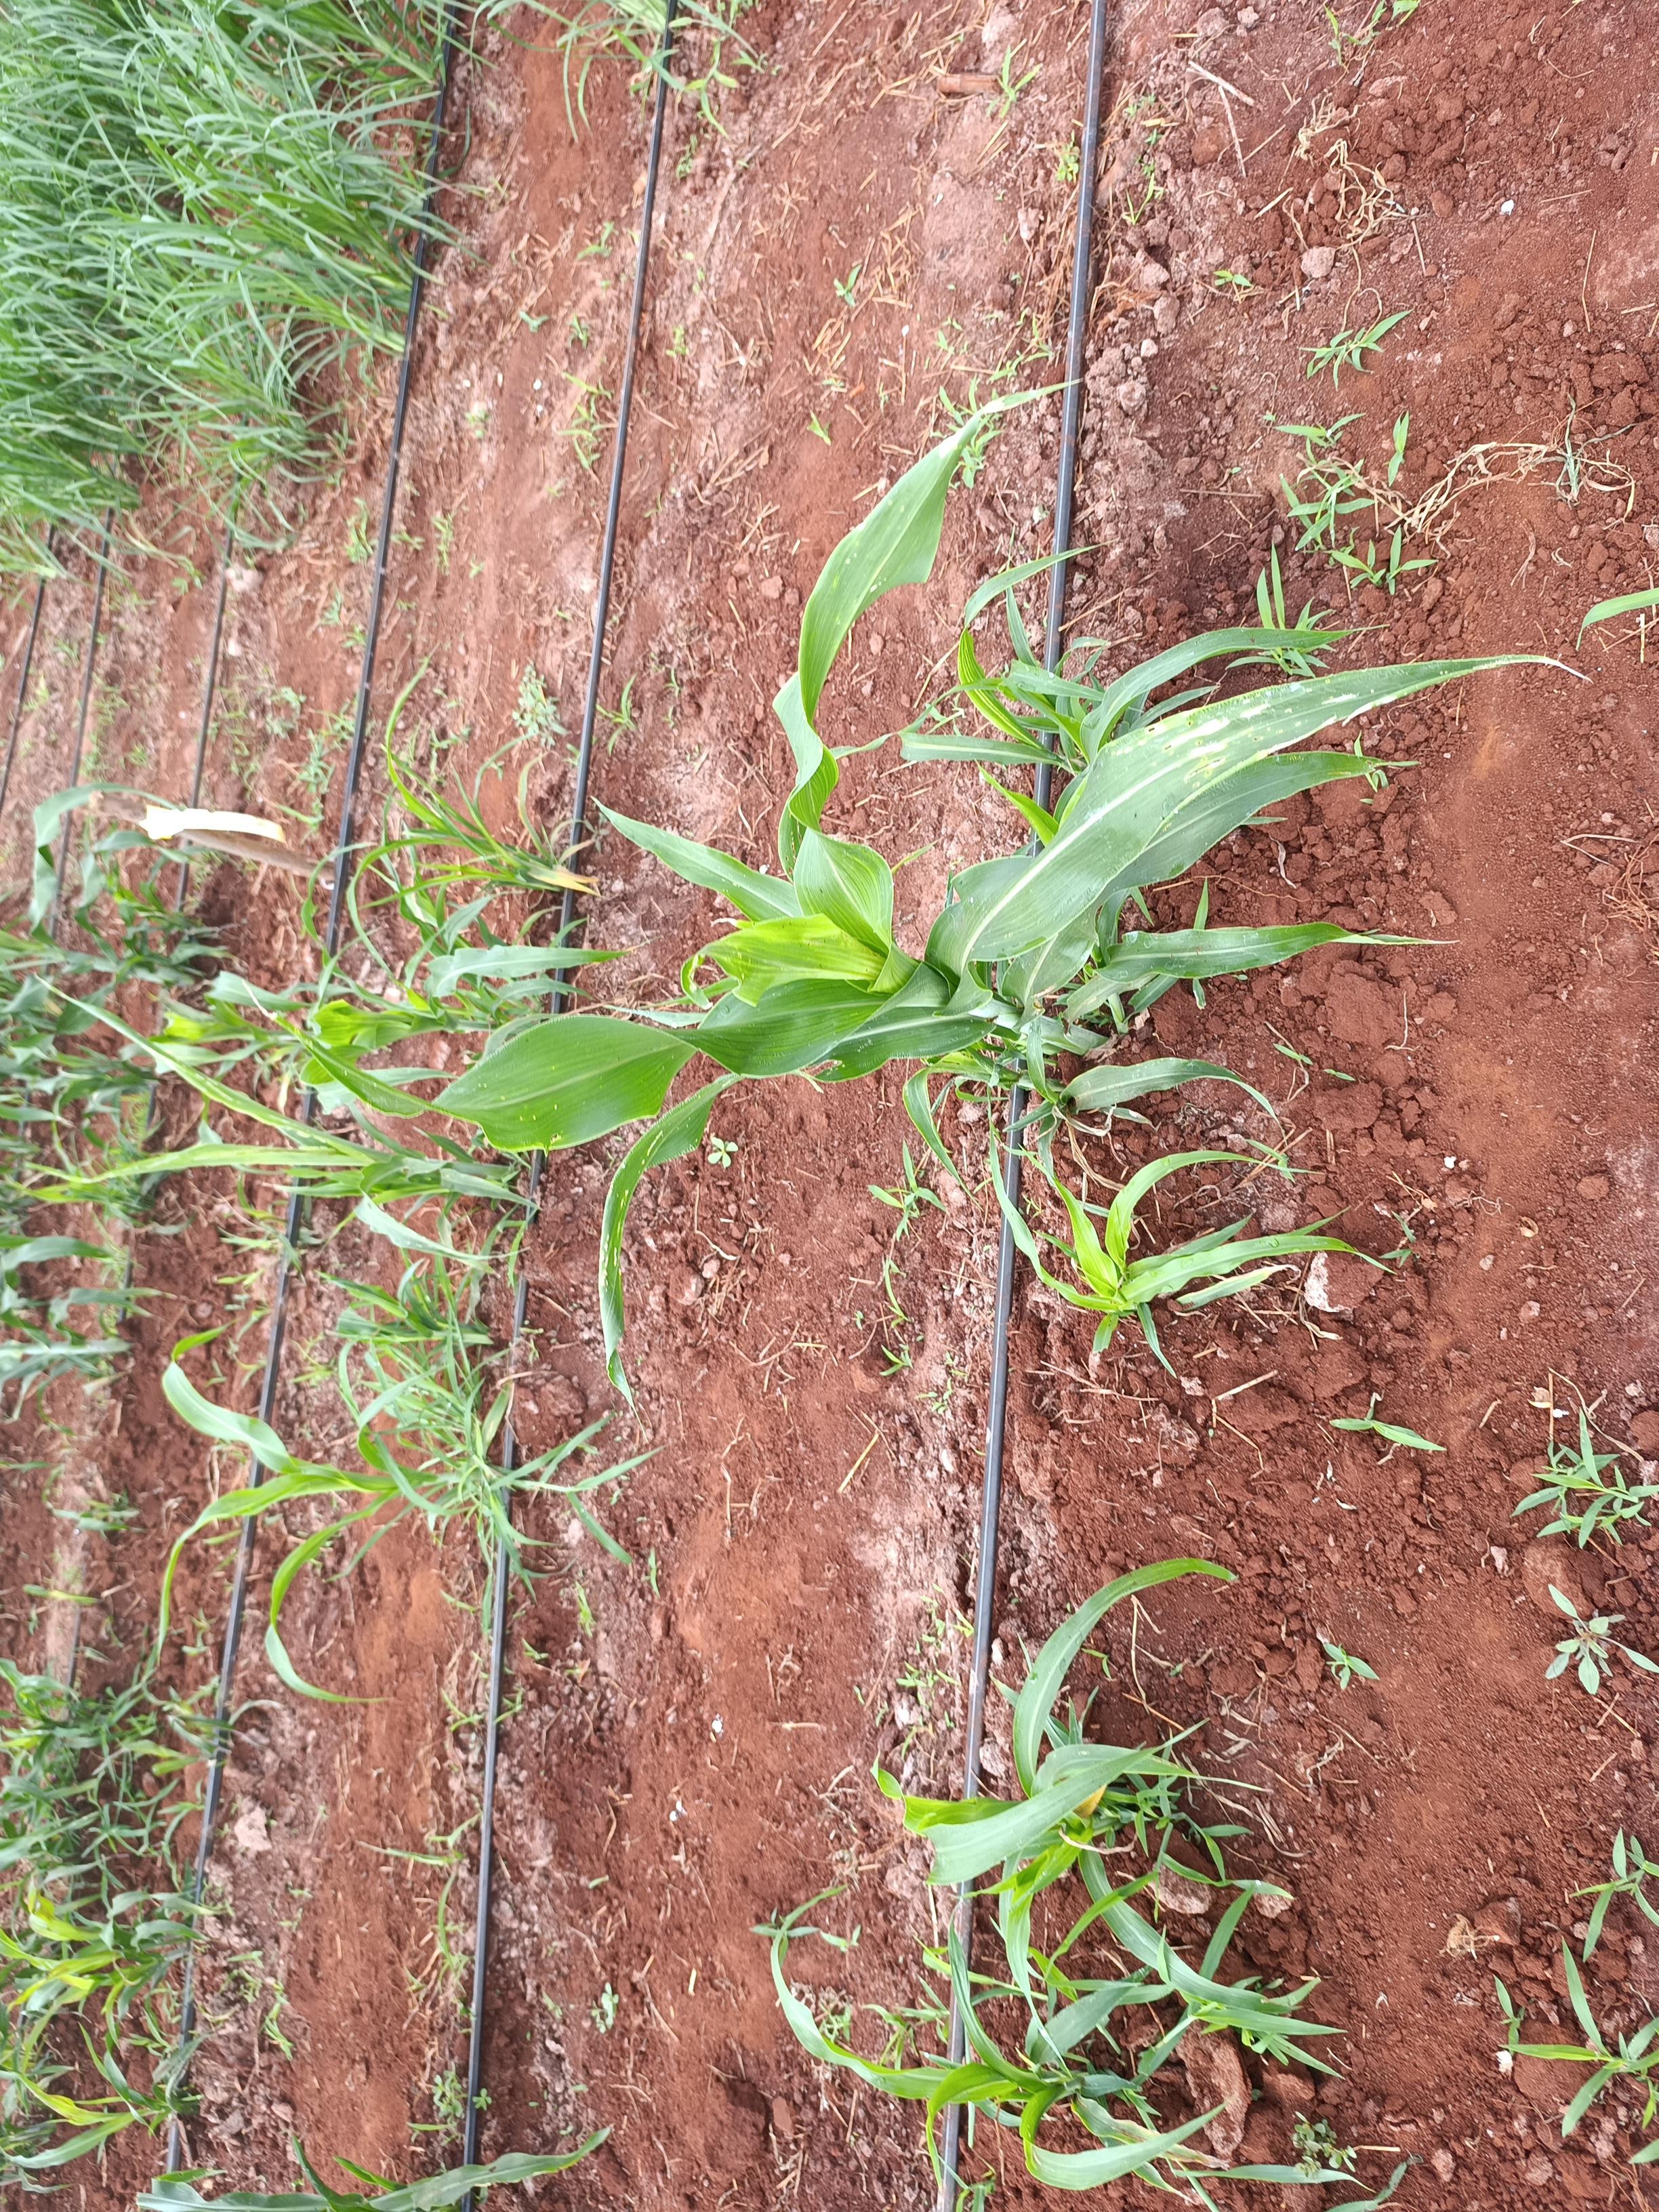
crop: sorghum
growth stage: elongation stem
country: Kenya
